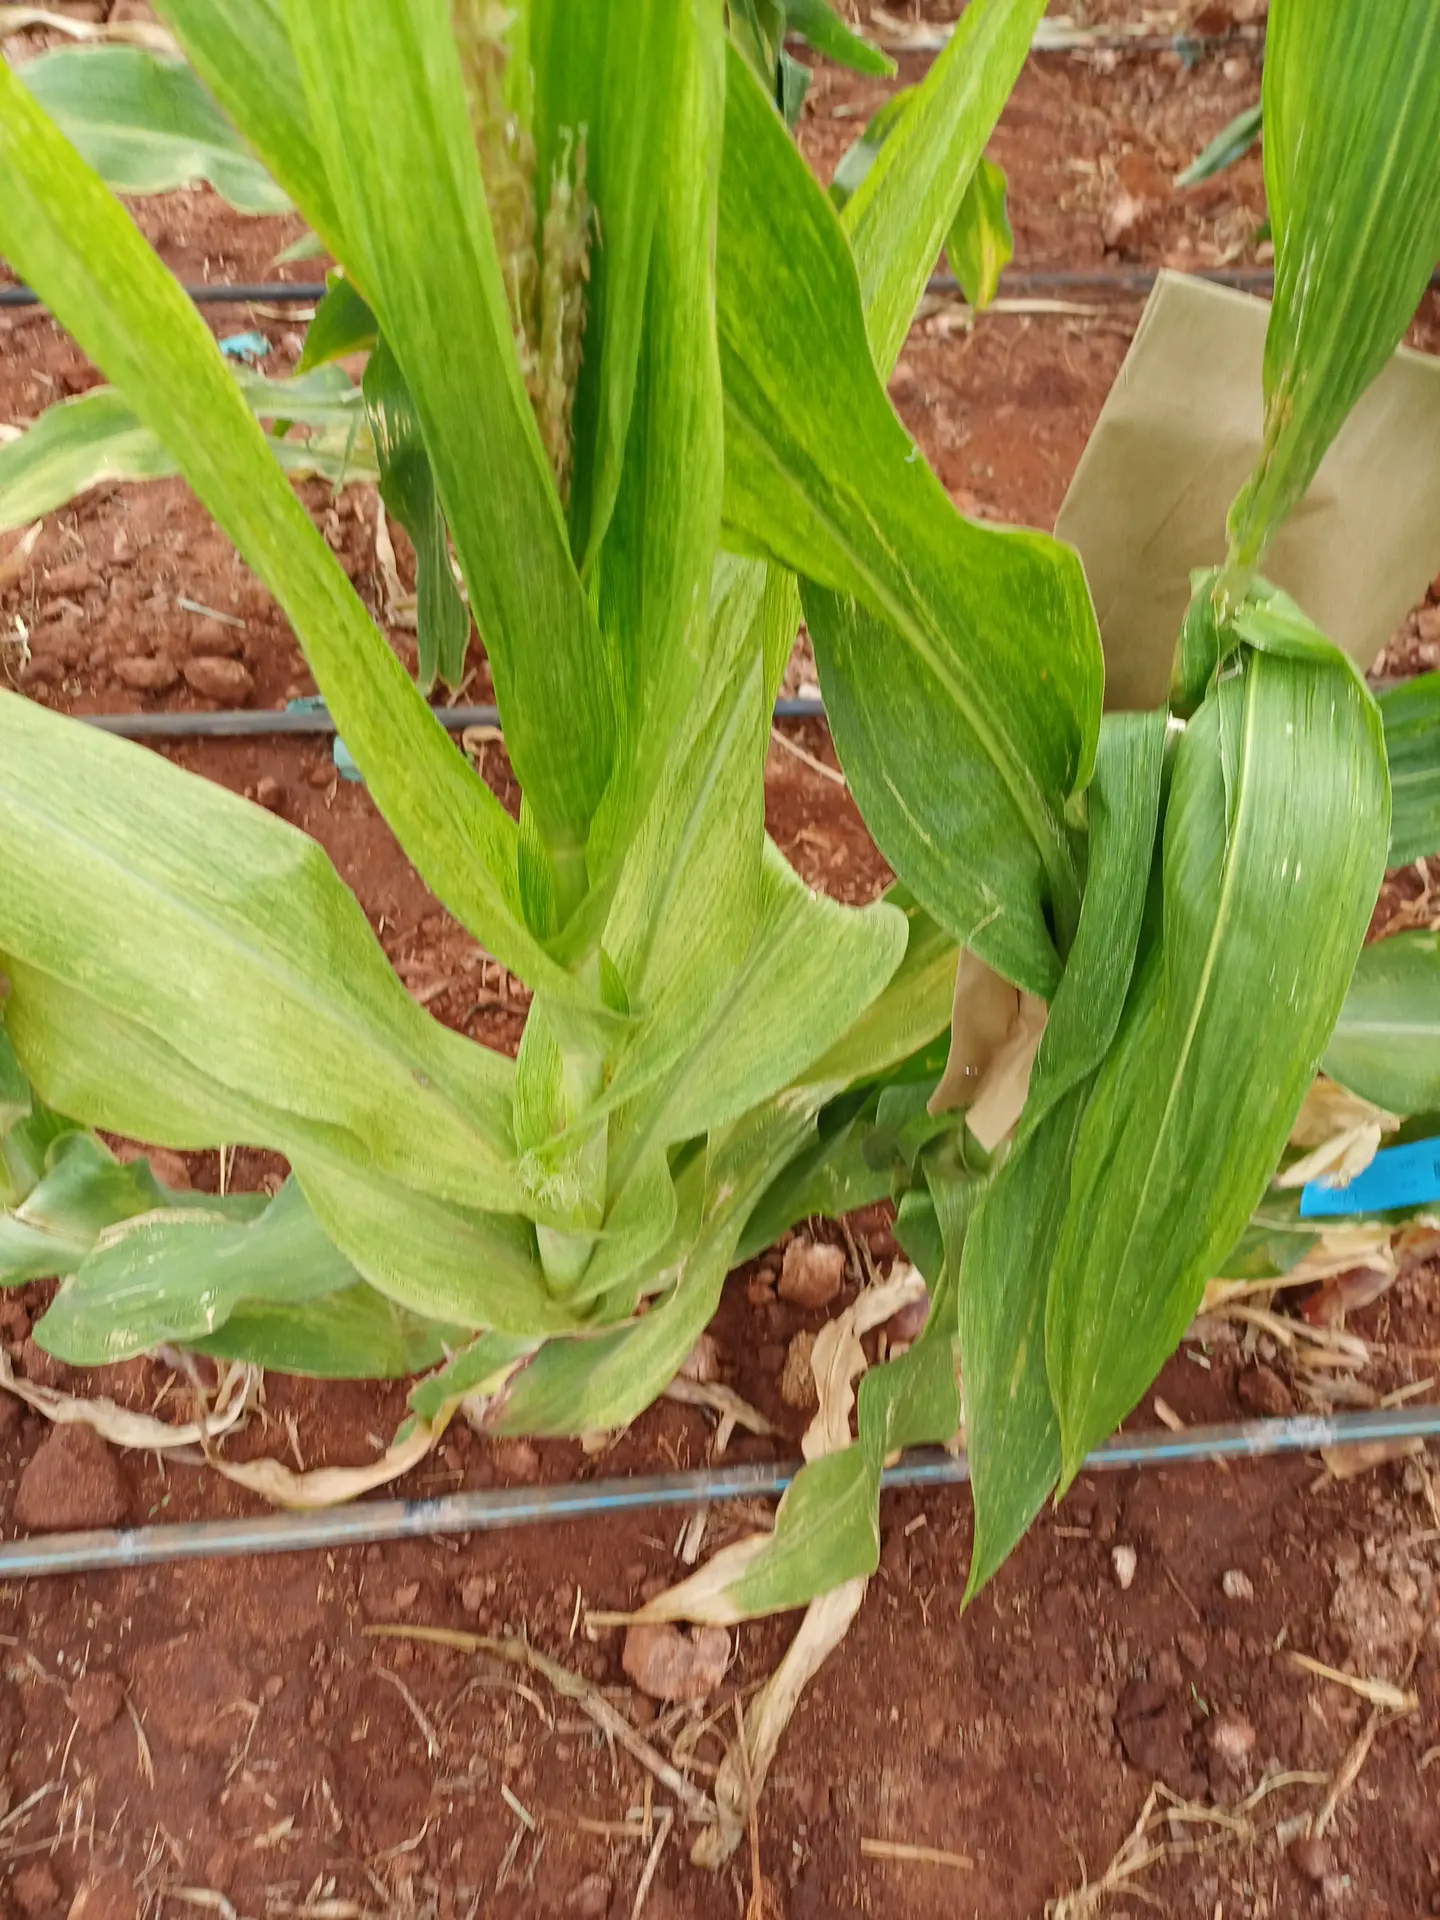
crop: maize
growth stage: flowering
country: Kenya
